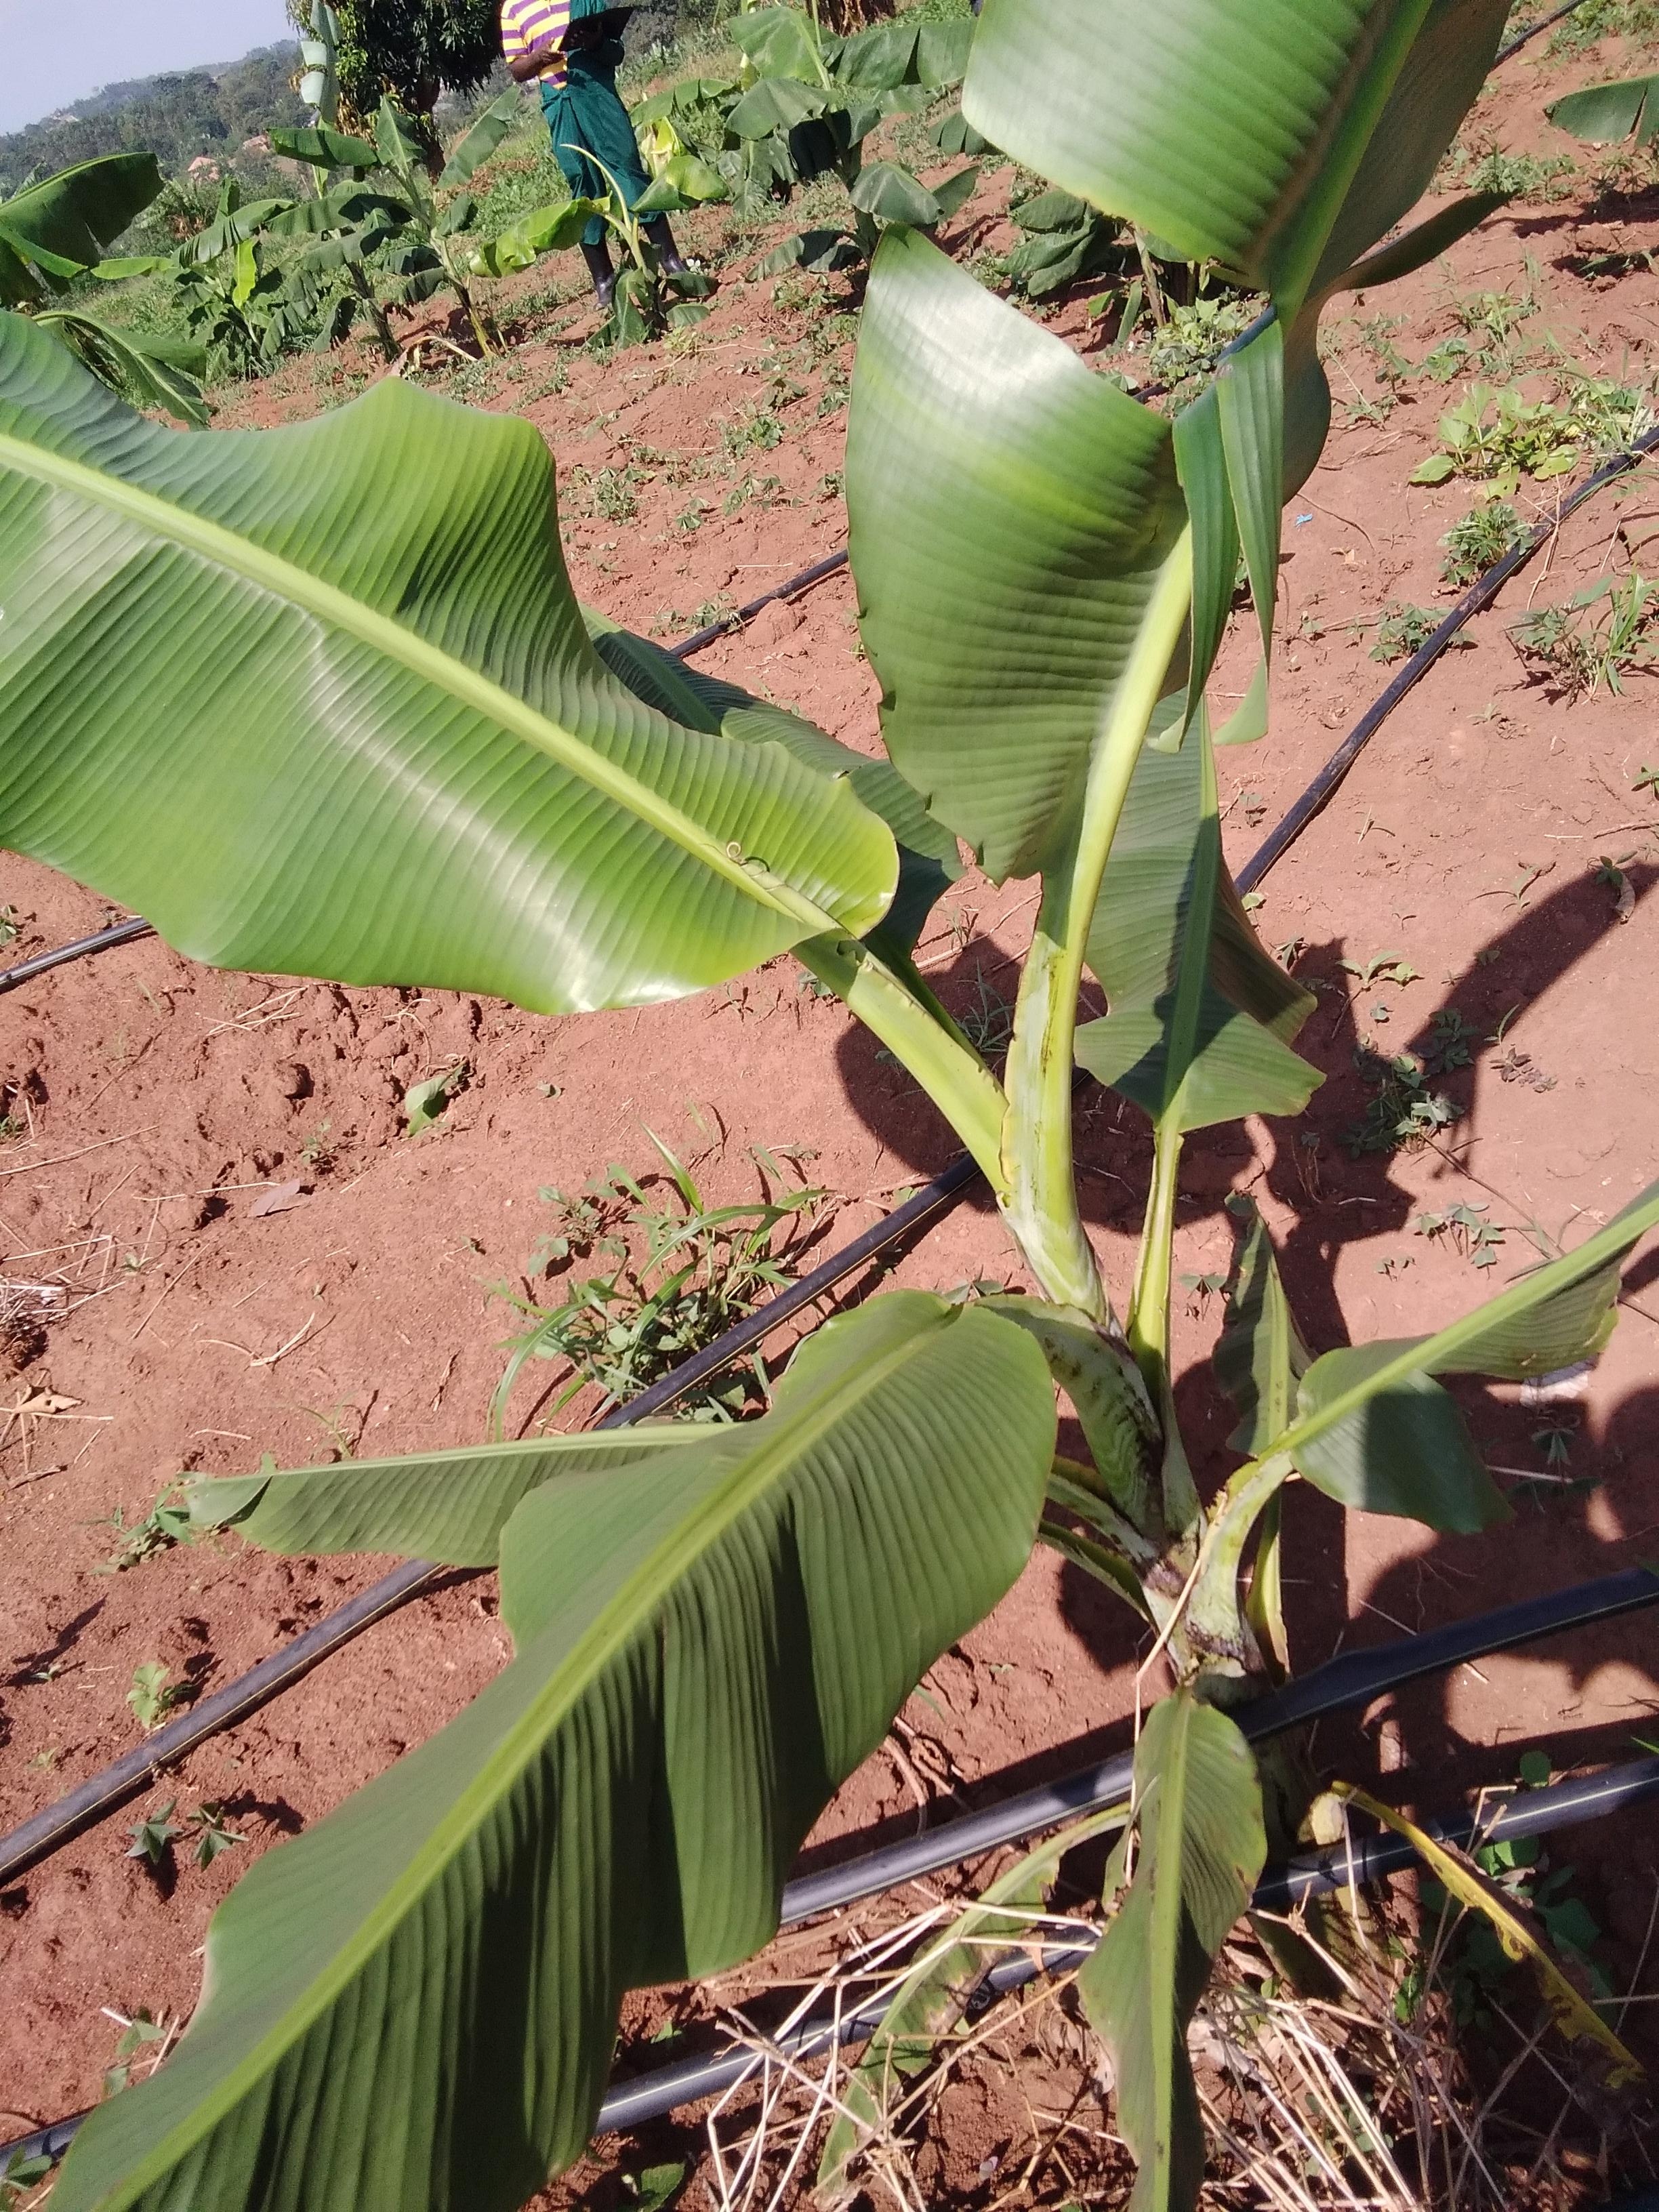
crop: banana
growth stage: vegetative
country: Uganda
